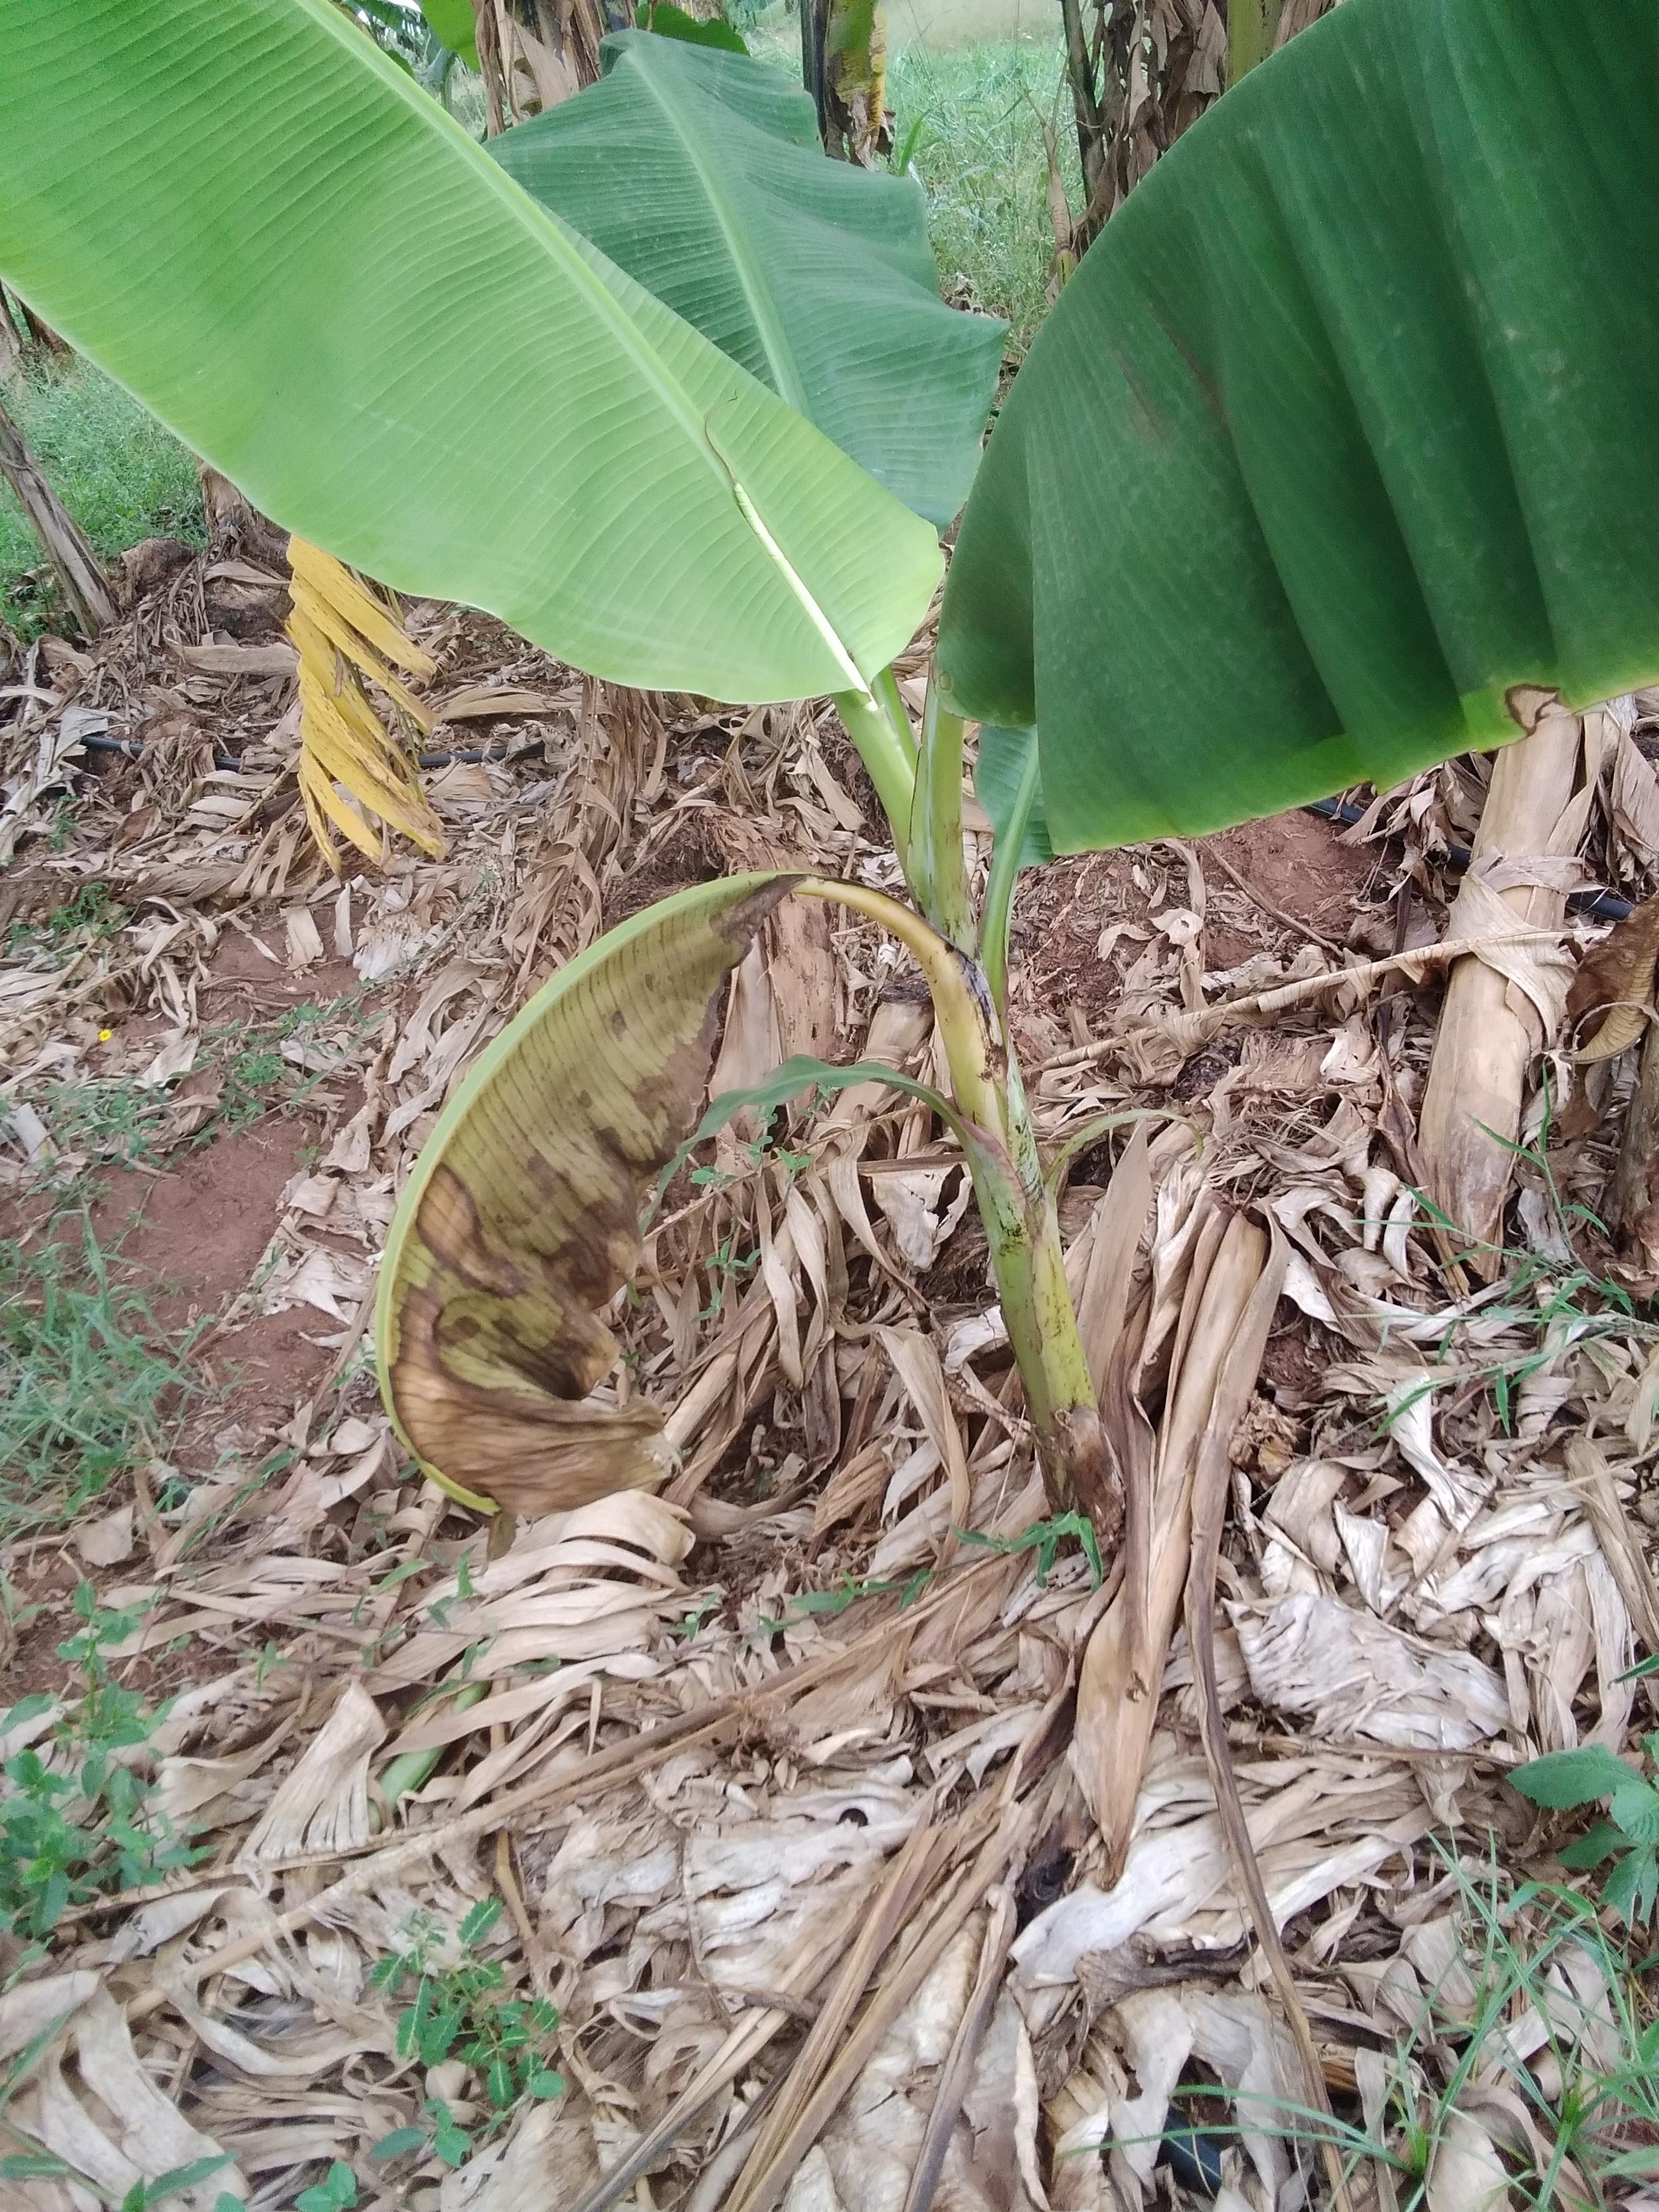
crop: banana
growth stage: vegetative
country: Uganda
